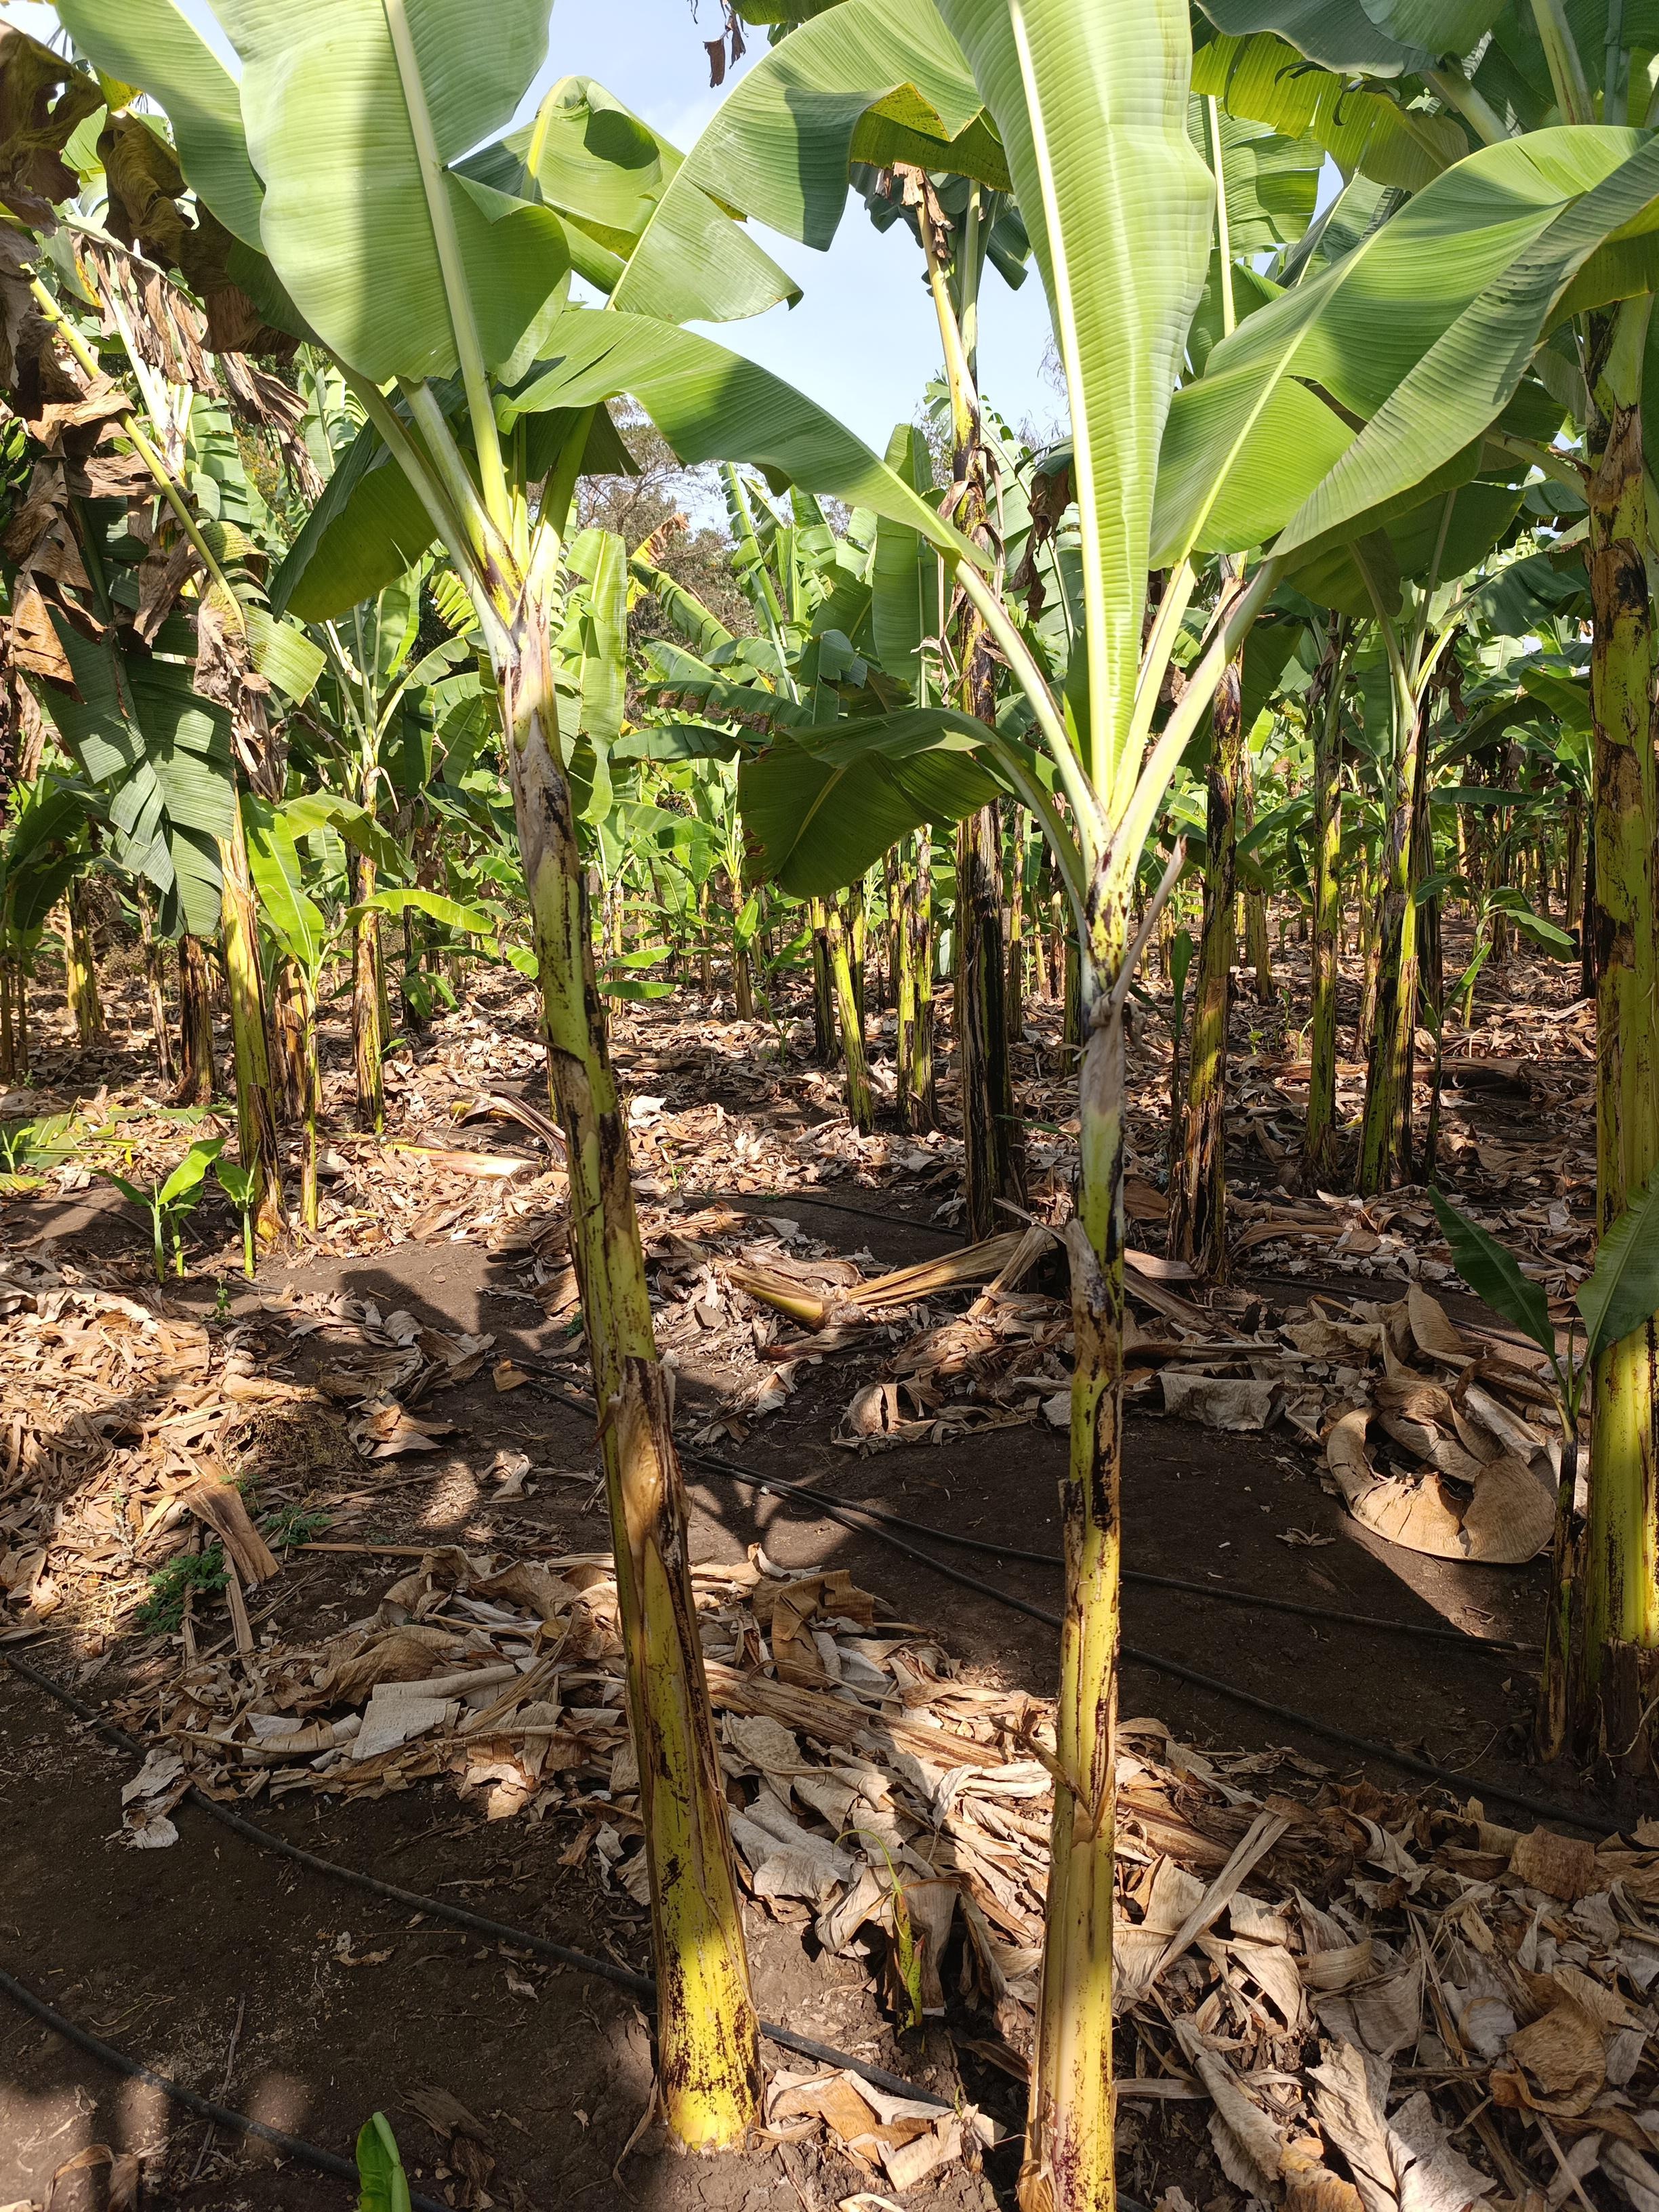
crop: banana
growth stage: vegetative
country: Tanzania
